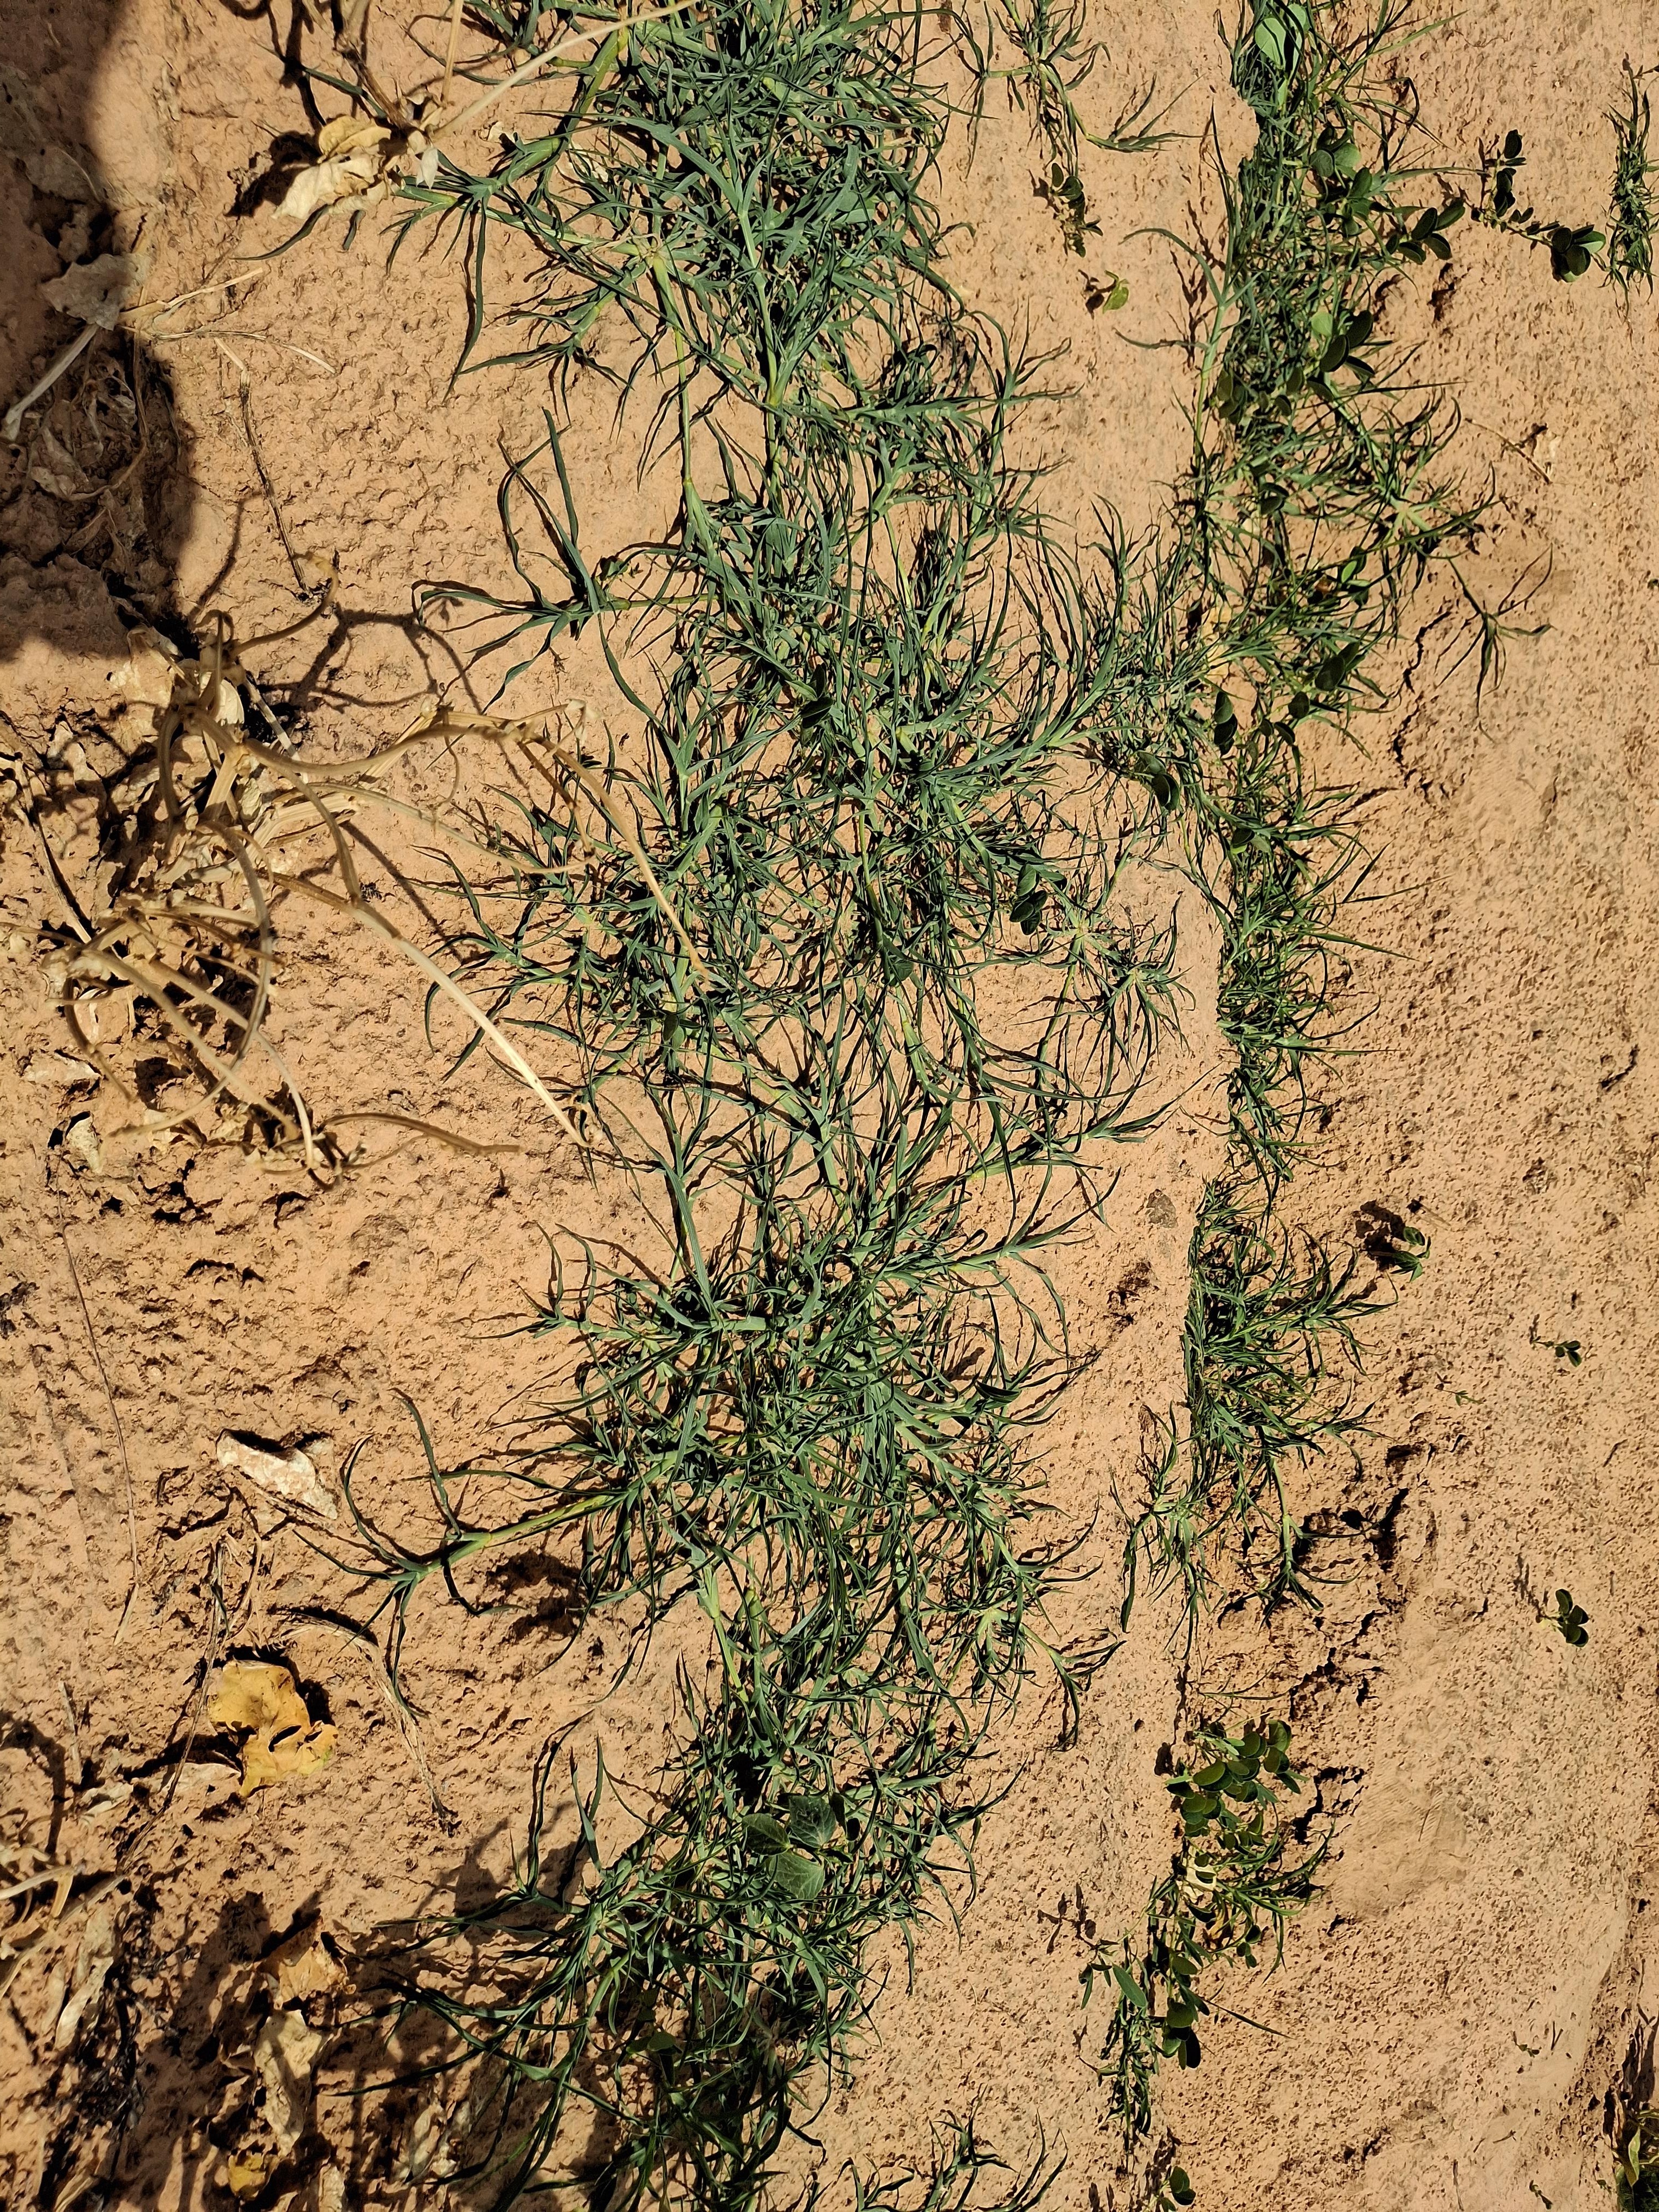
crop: cowpea
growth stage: harvest maturity
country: Nigeria
